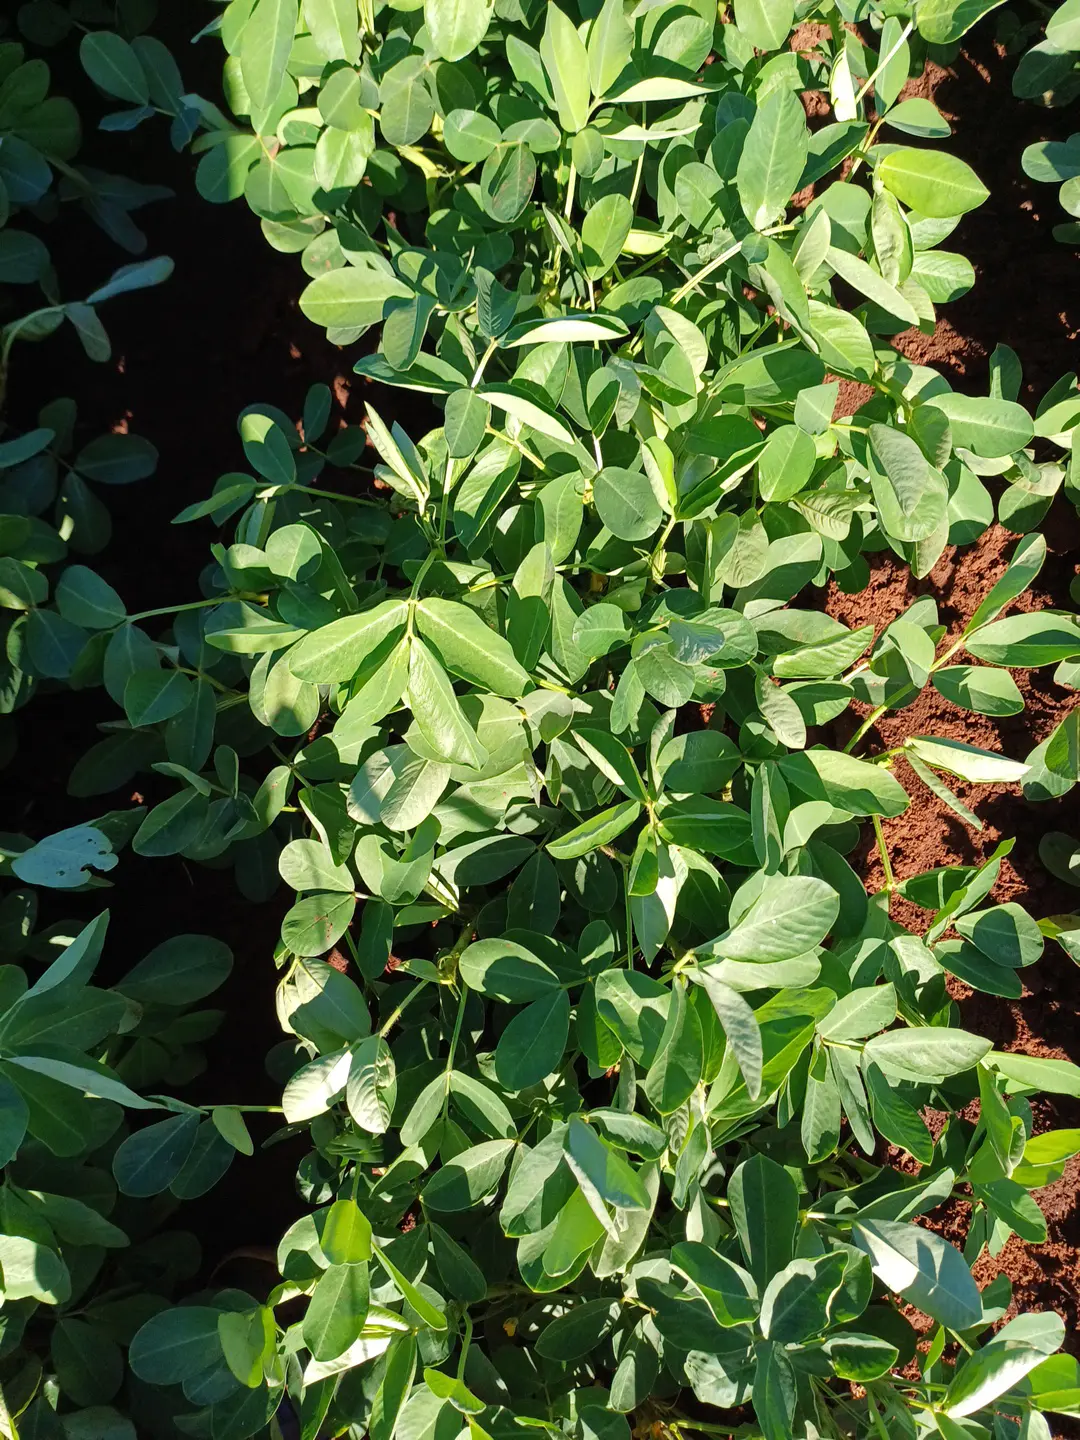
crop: groundnut
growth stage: flowering
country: Kenya
